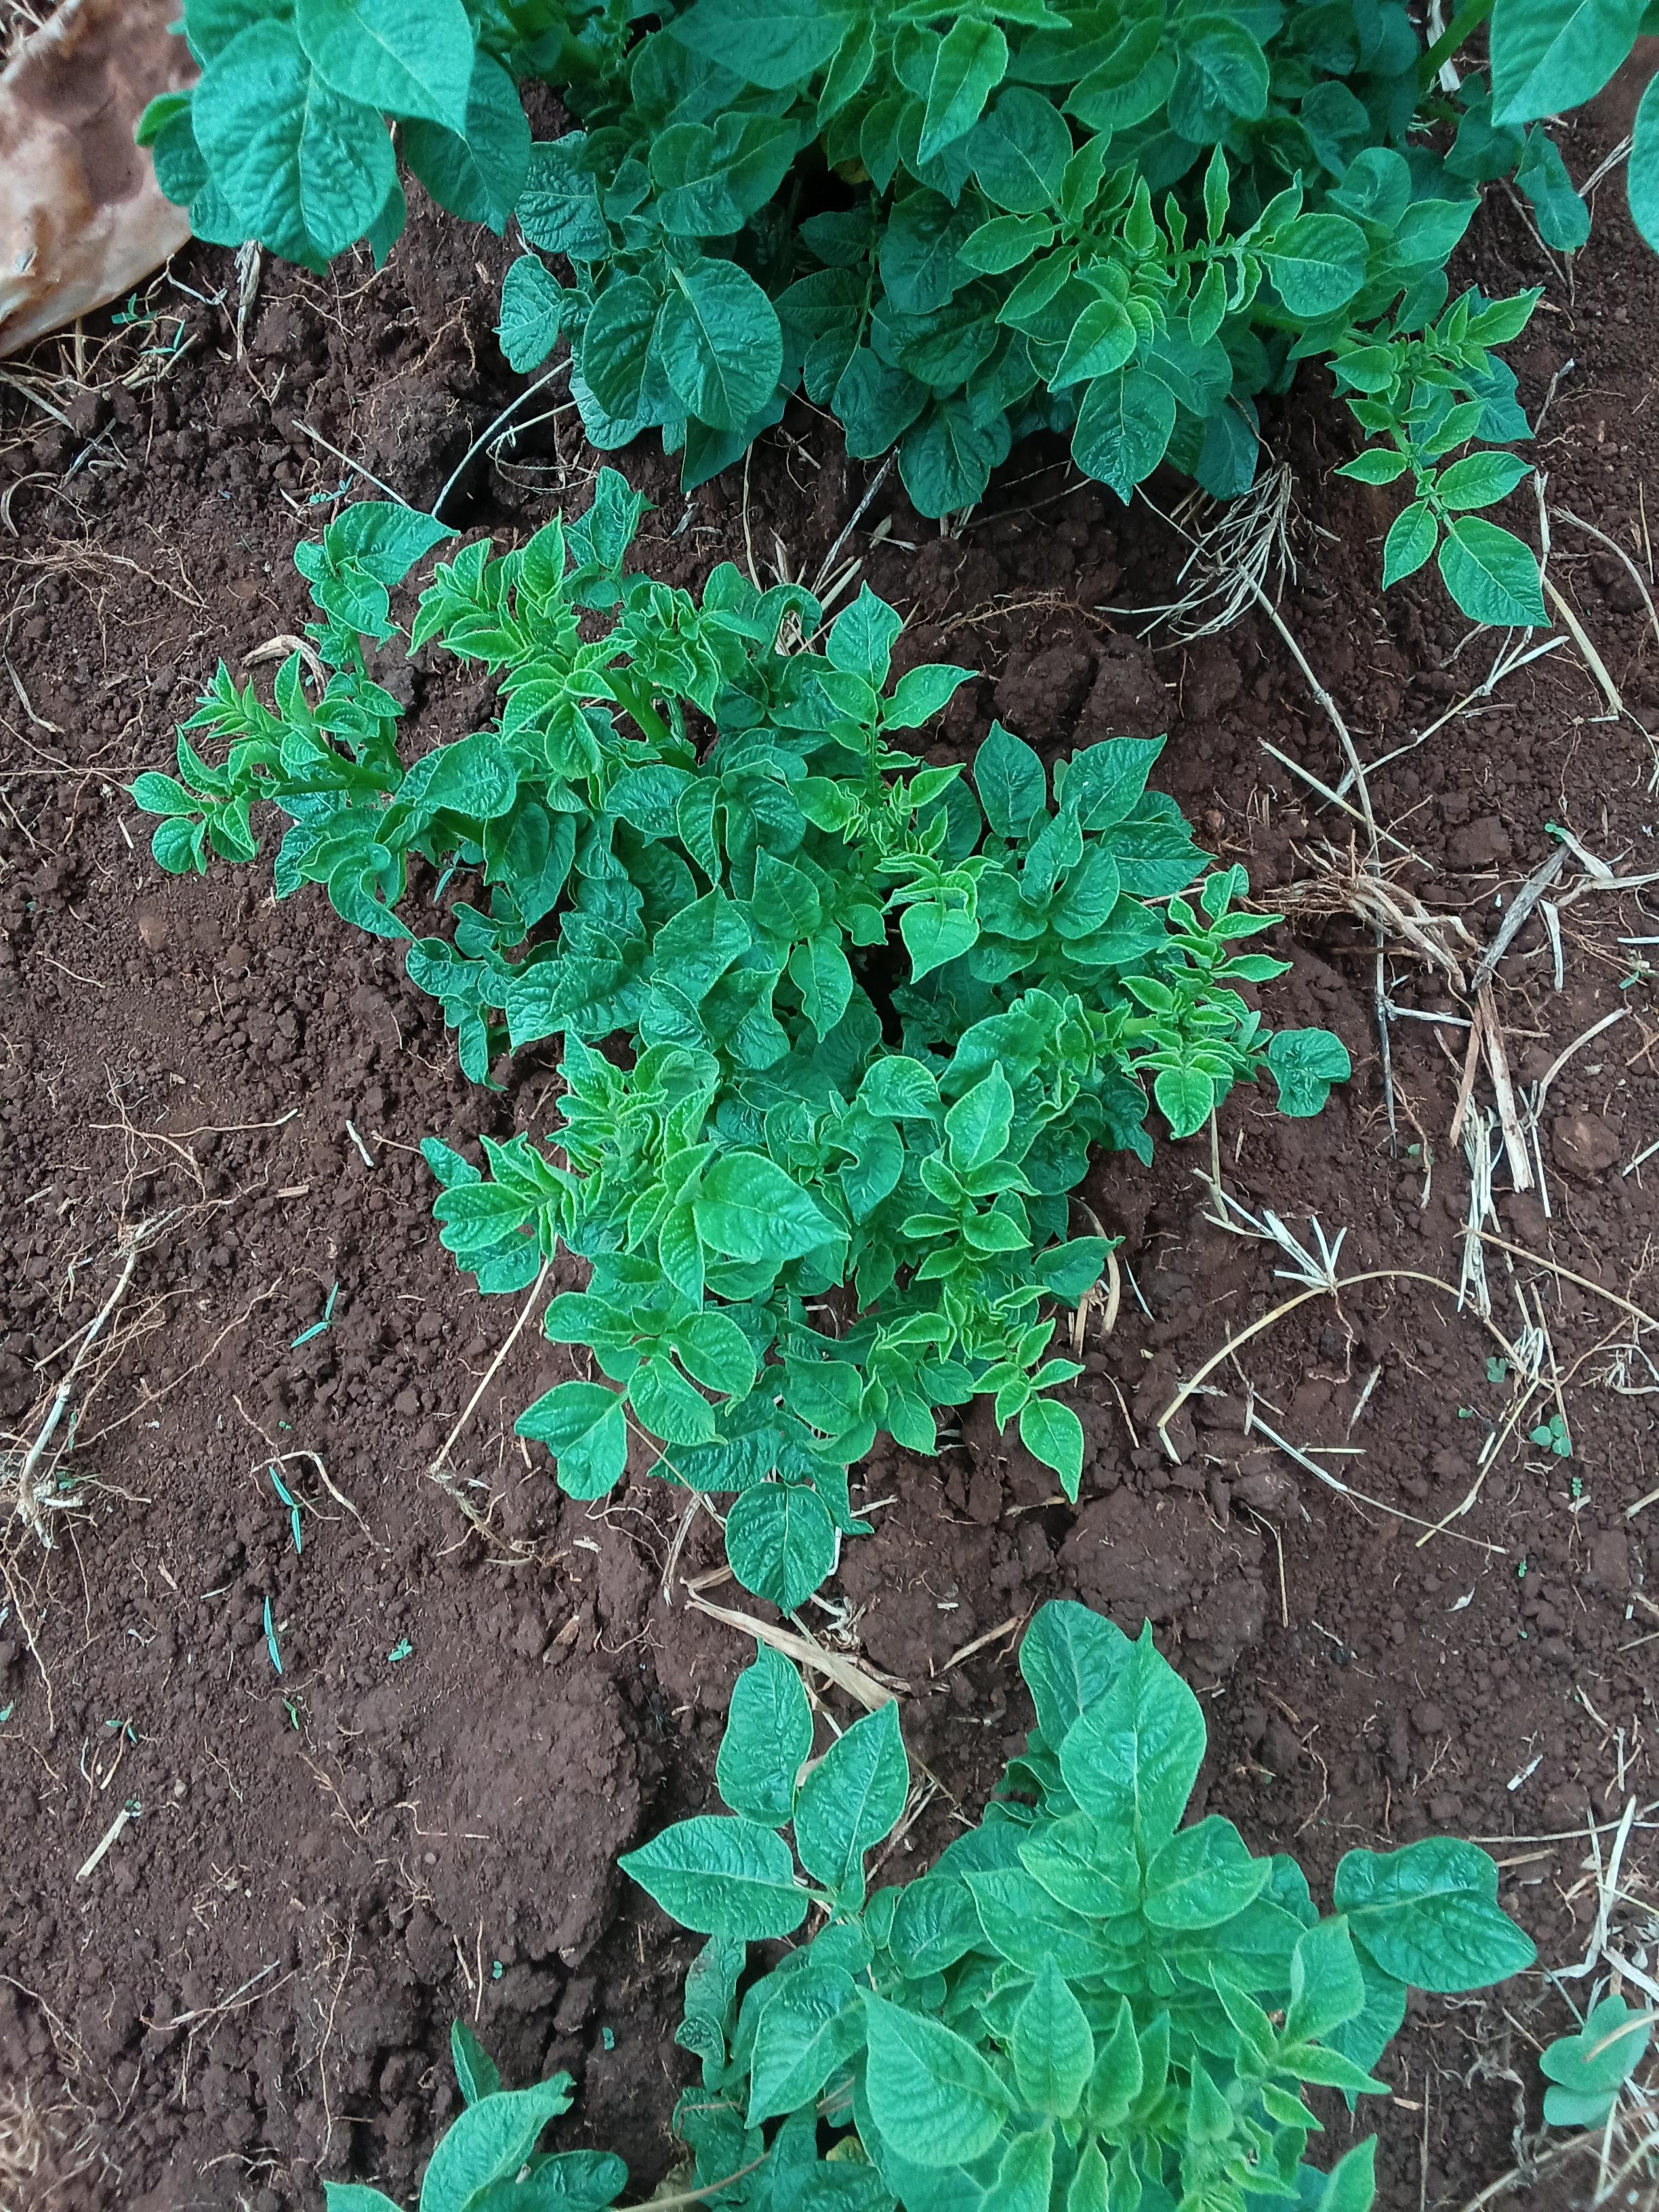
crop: potato
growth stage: vegetative
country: Kenya
